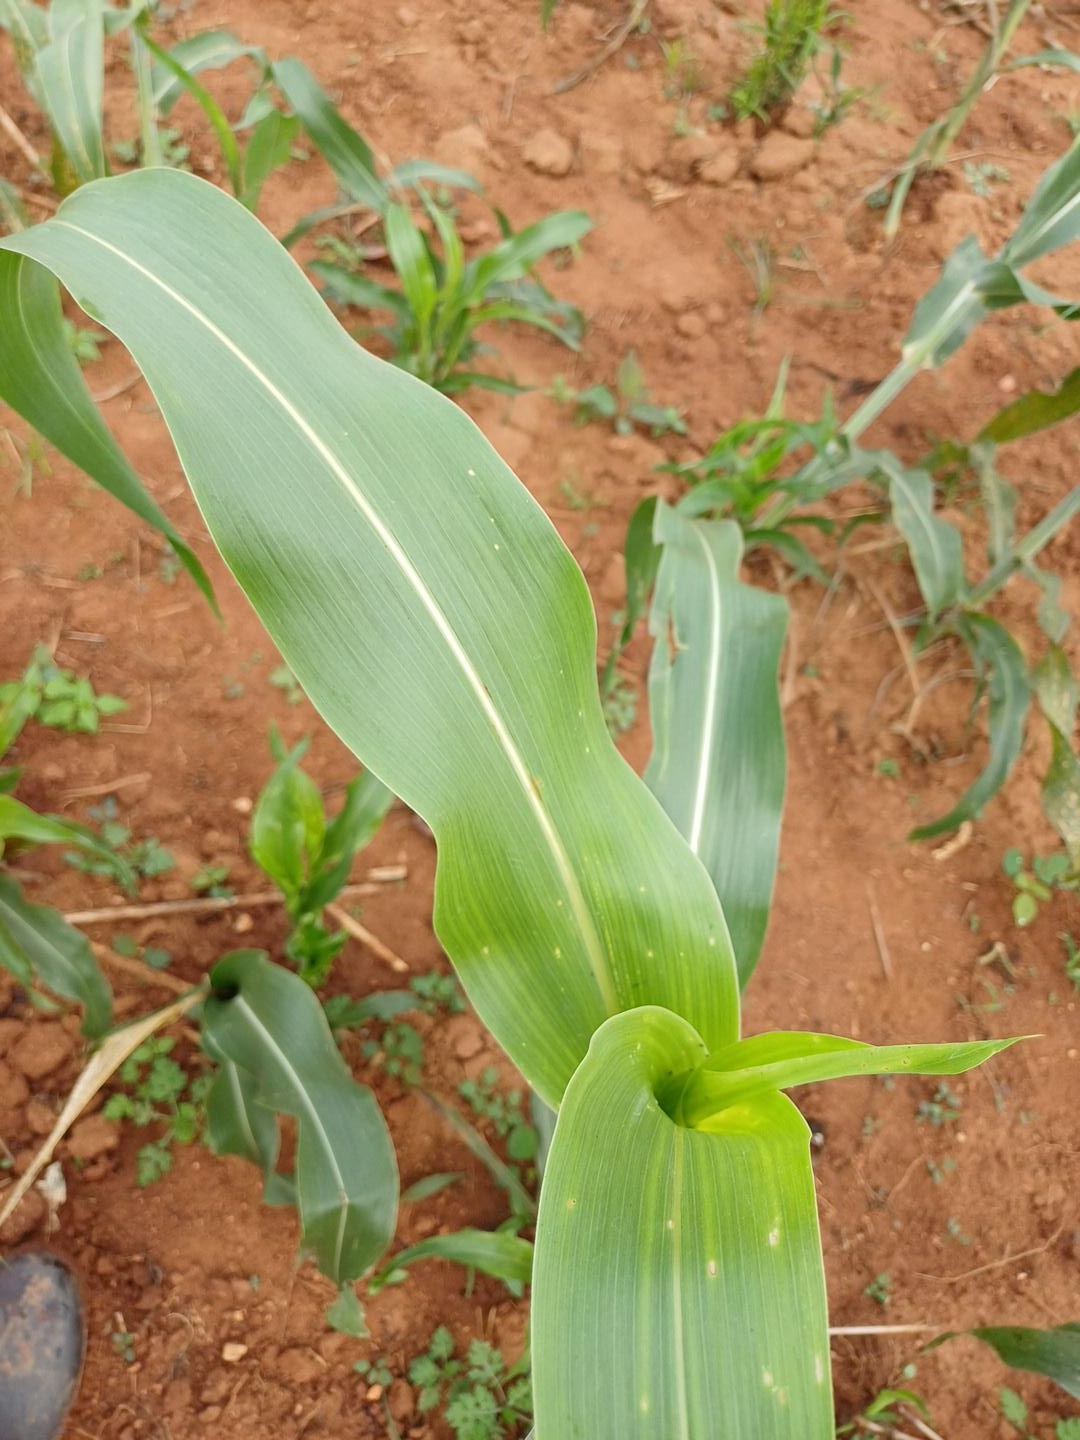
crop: sorghum
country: Kenya
